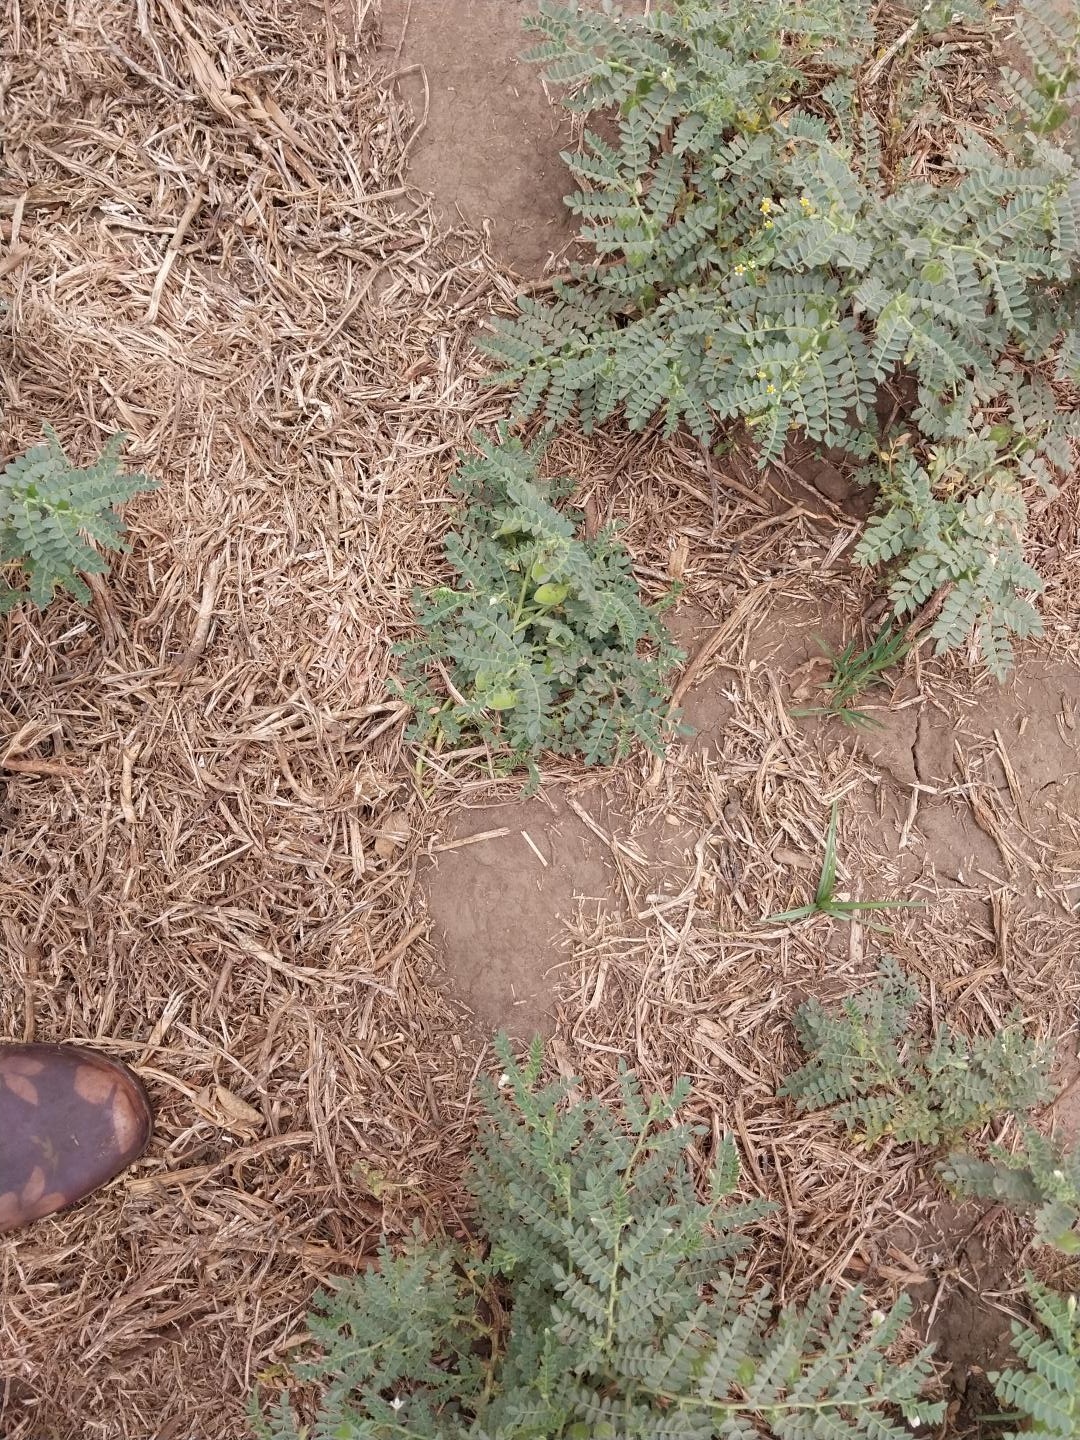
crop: chickpea
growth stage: development pod
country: Tanzania
